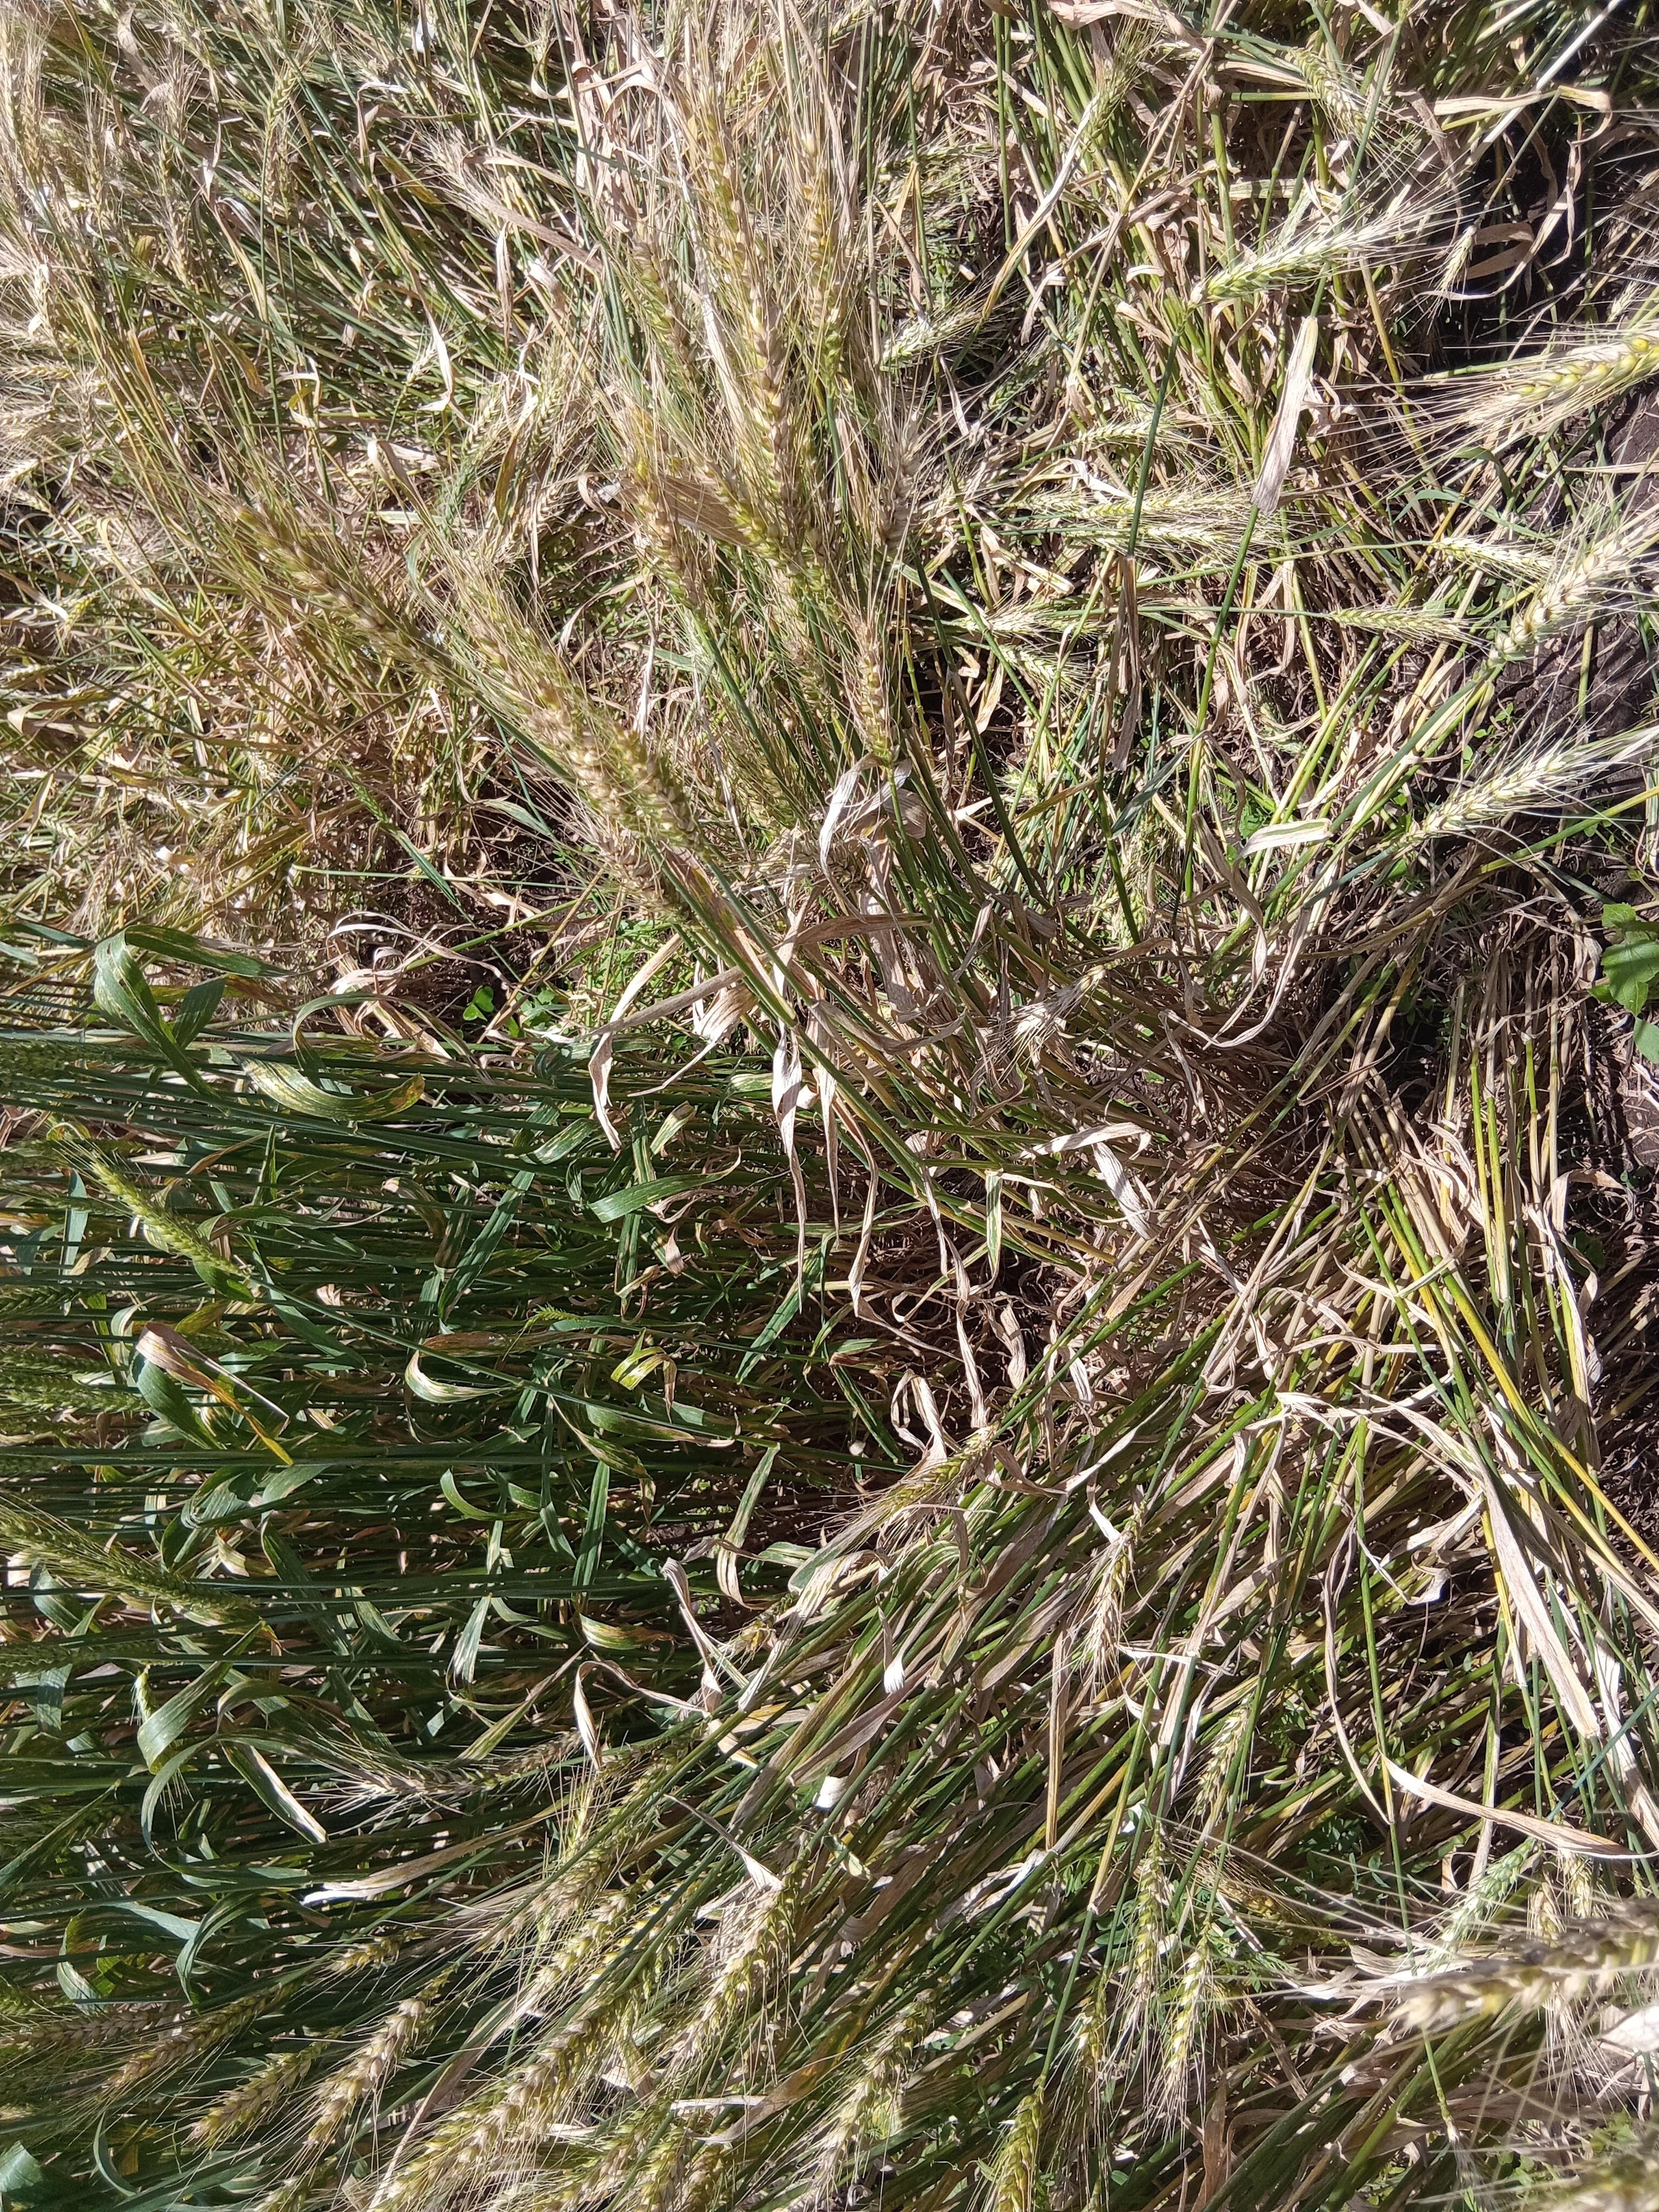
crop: wheat
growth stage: maturity
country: Kenya
